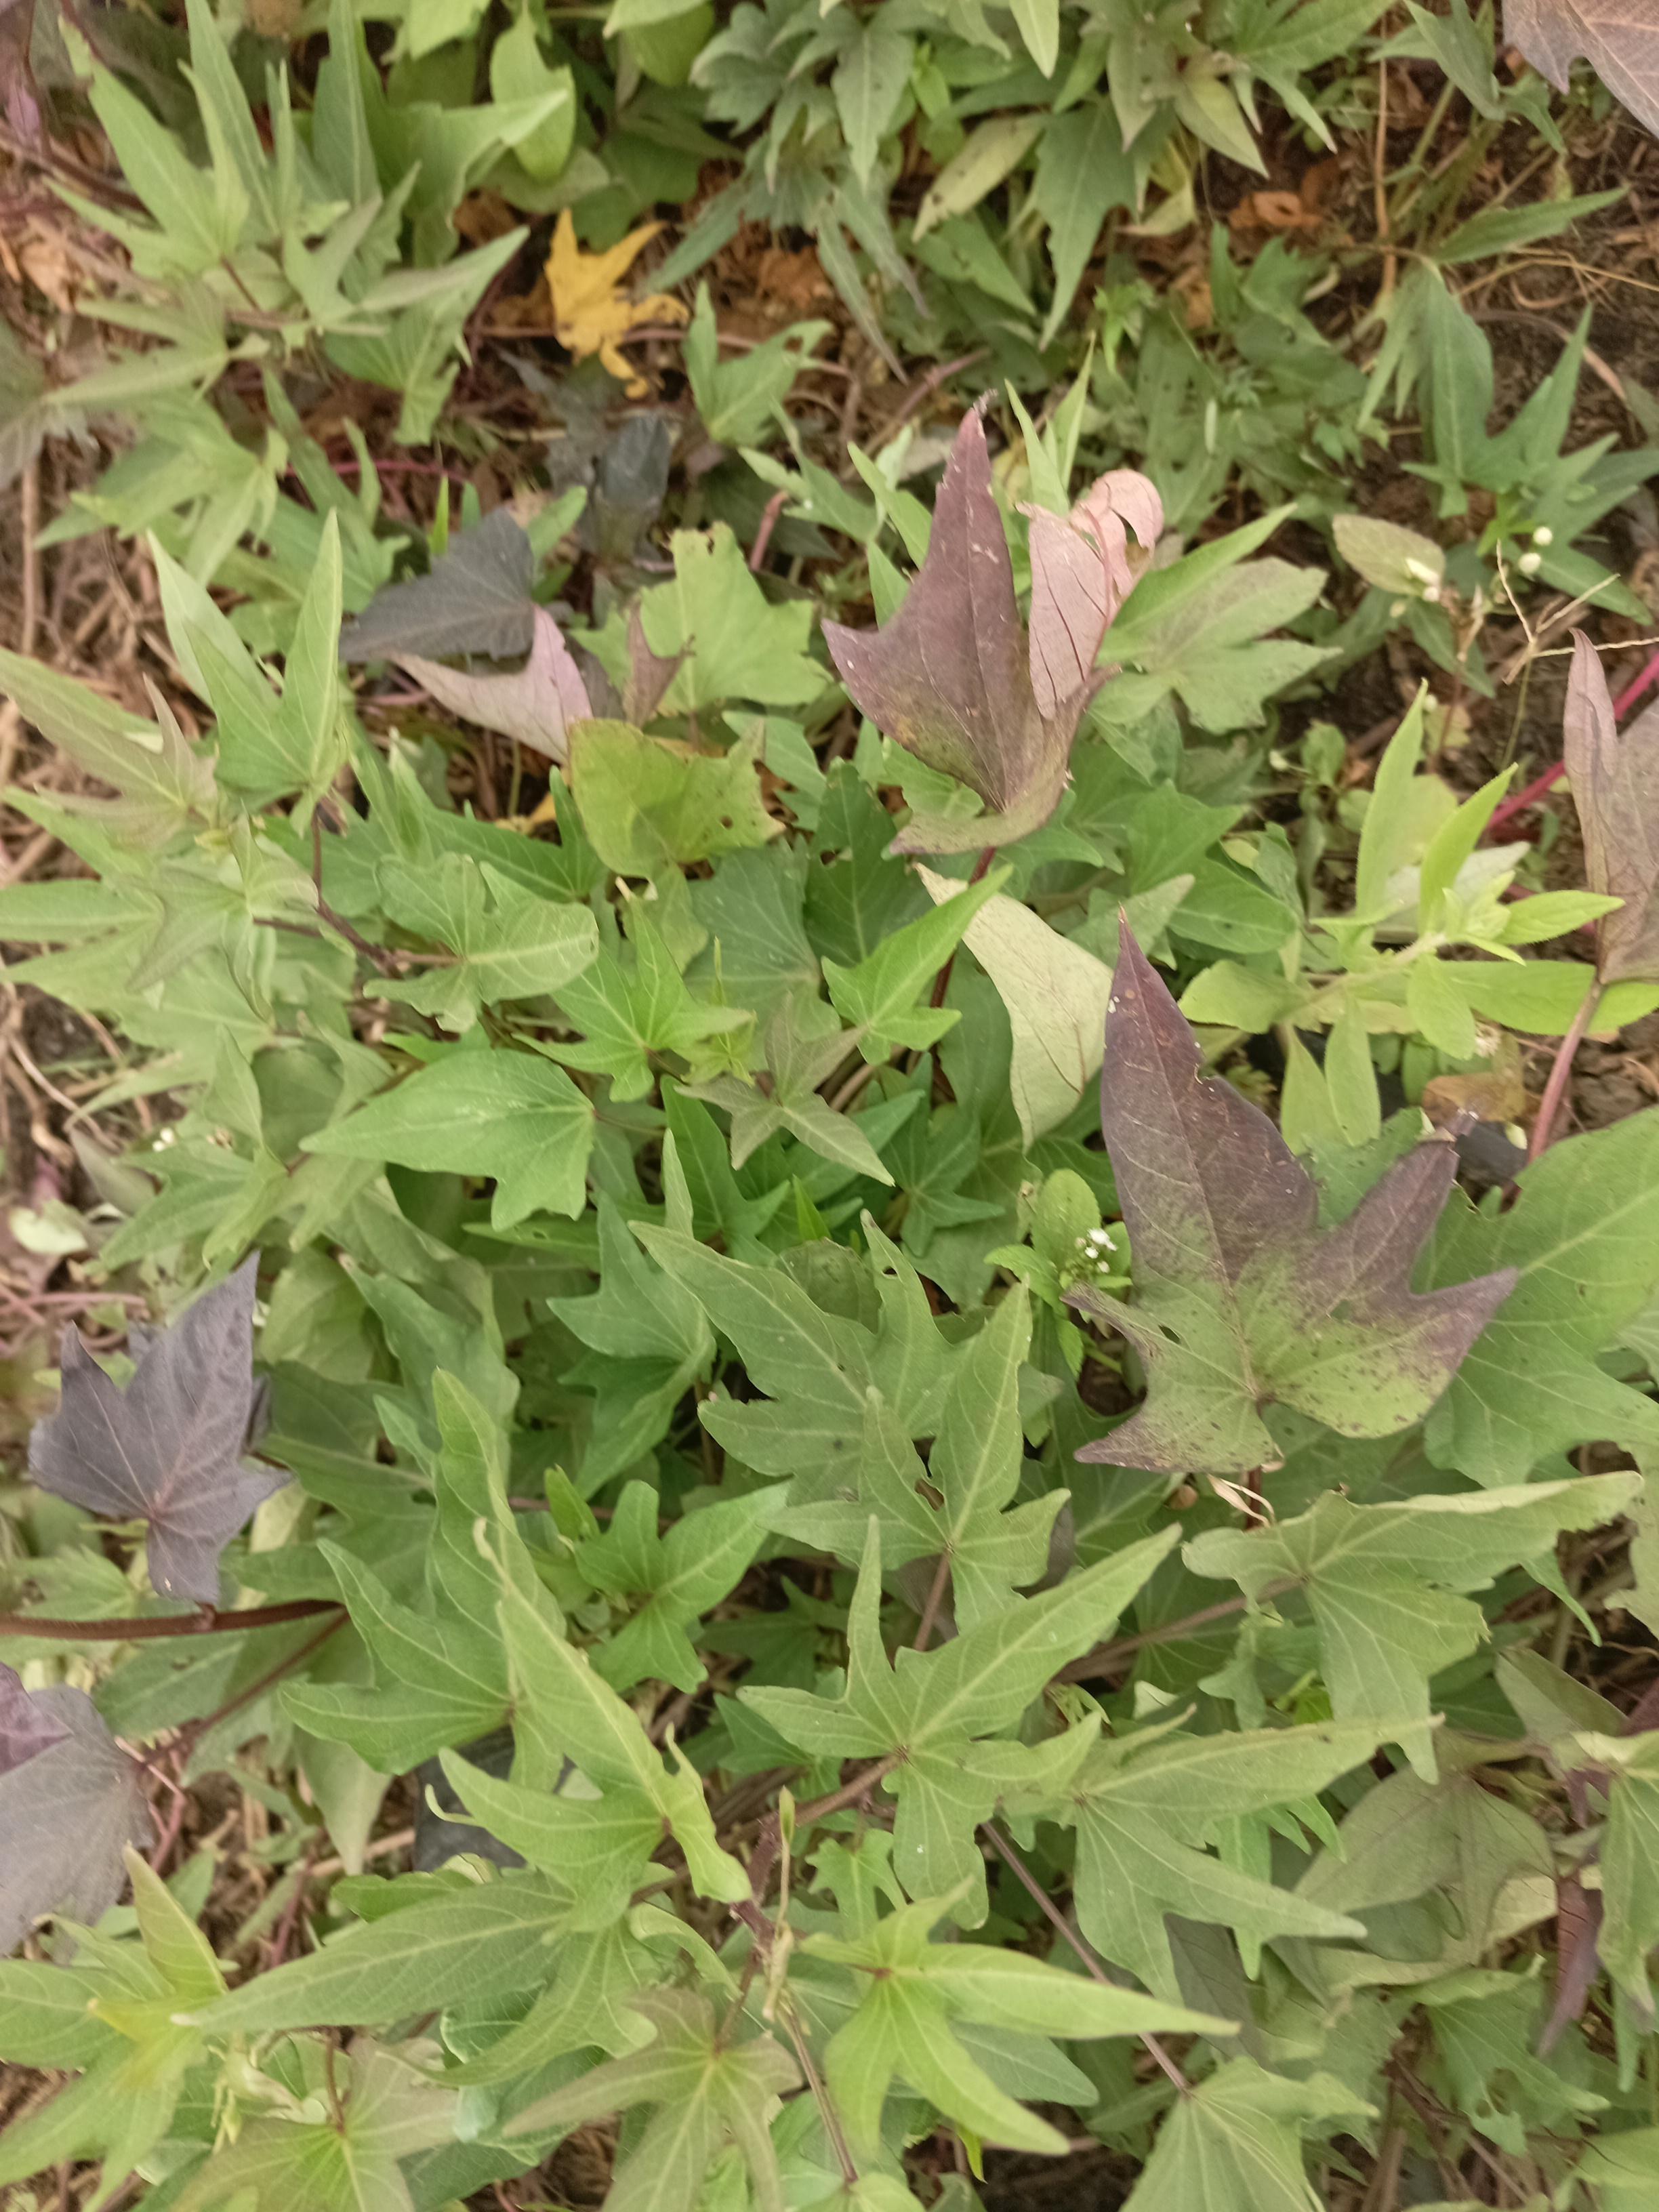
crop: sweet potato
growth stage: flowering
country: Tanzania
